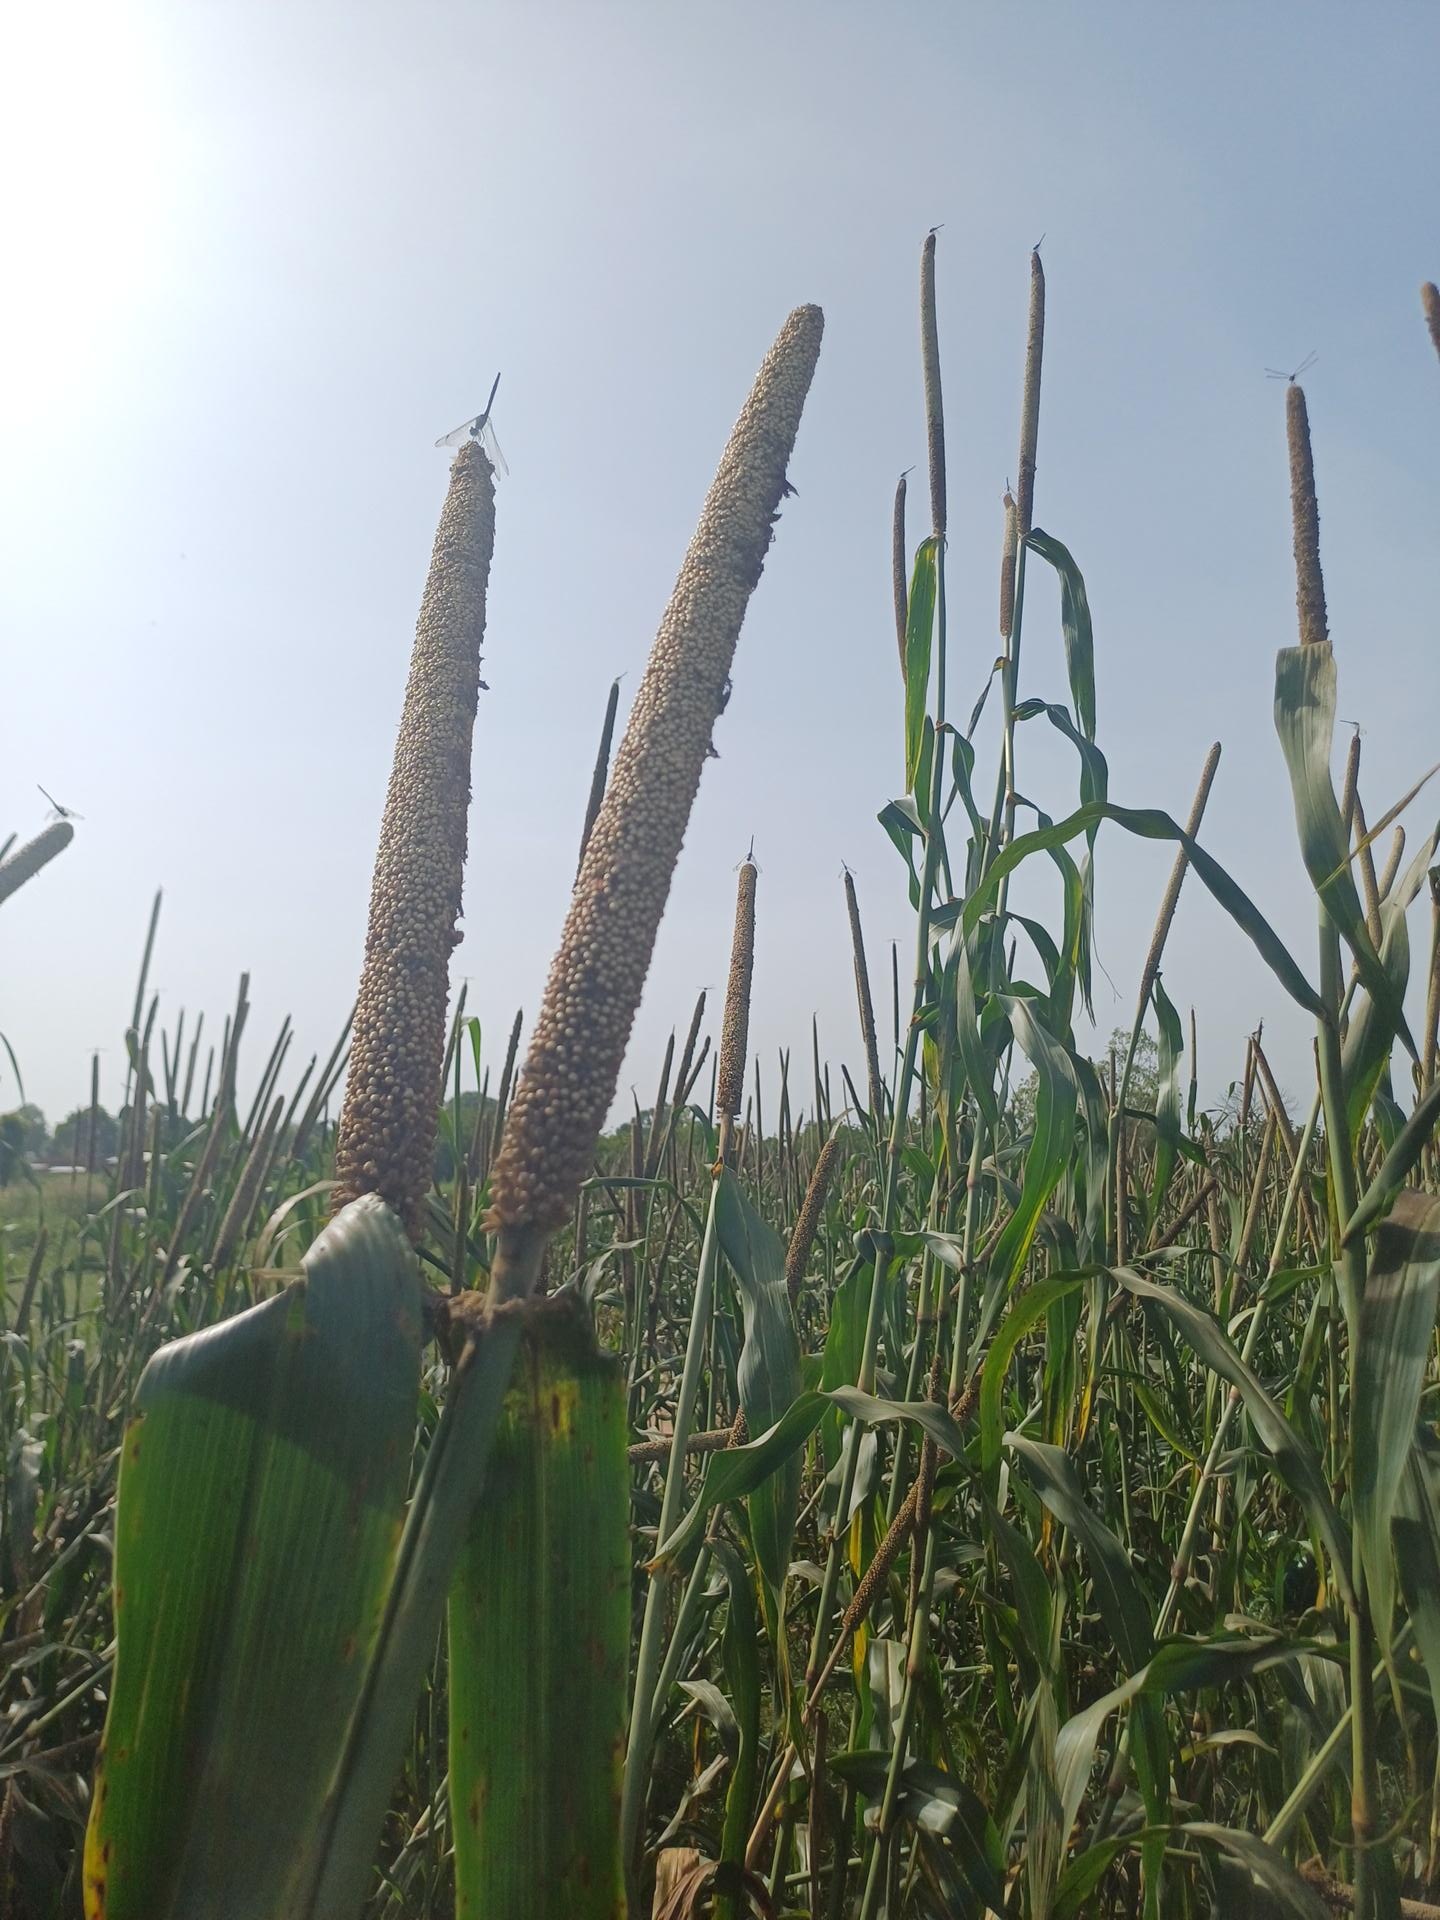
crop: pearl millet
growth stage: filling grain
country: Senegal
